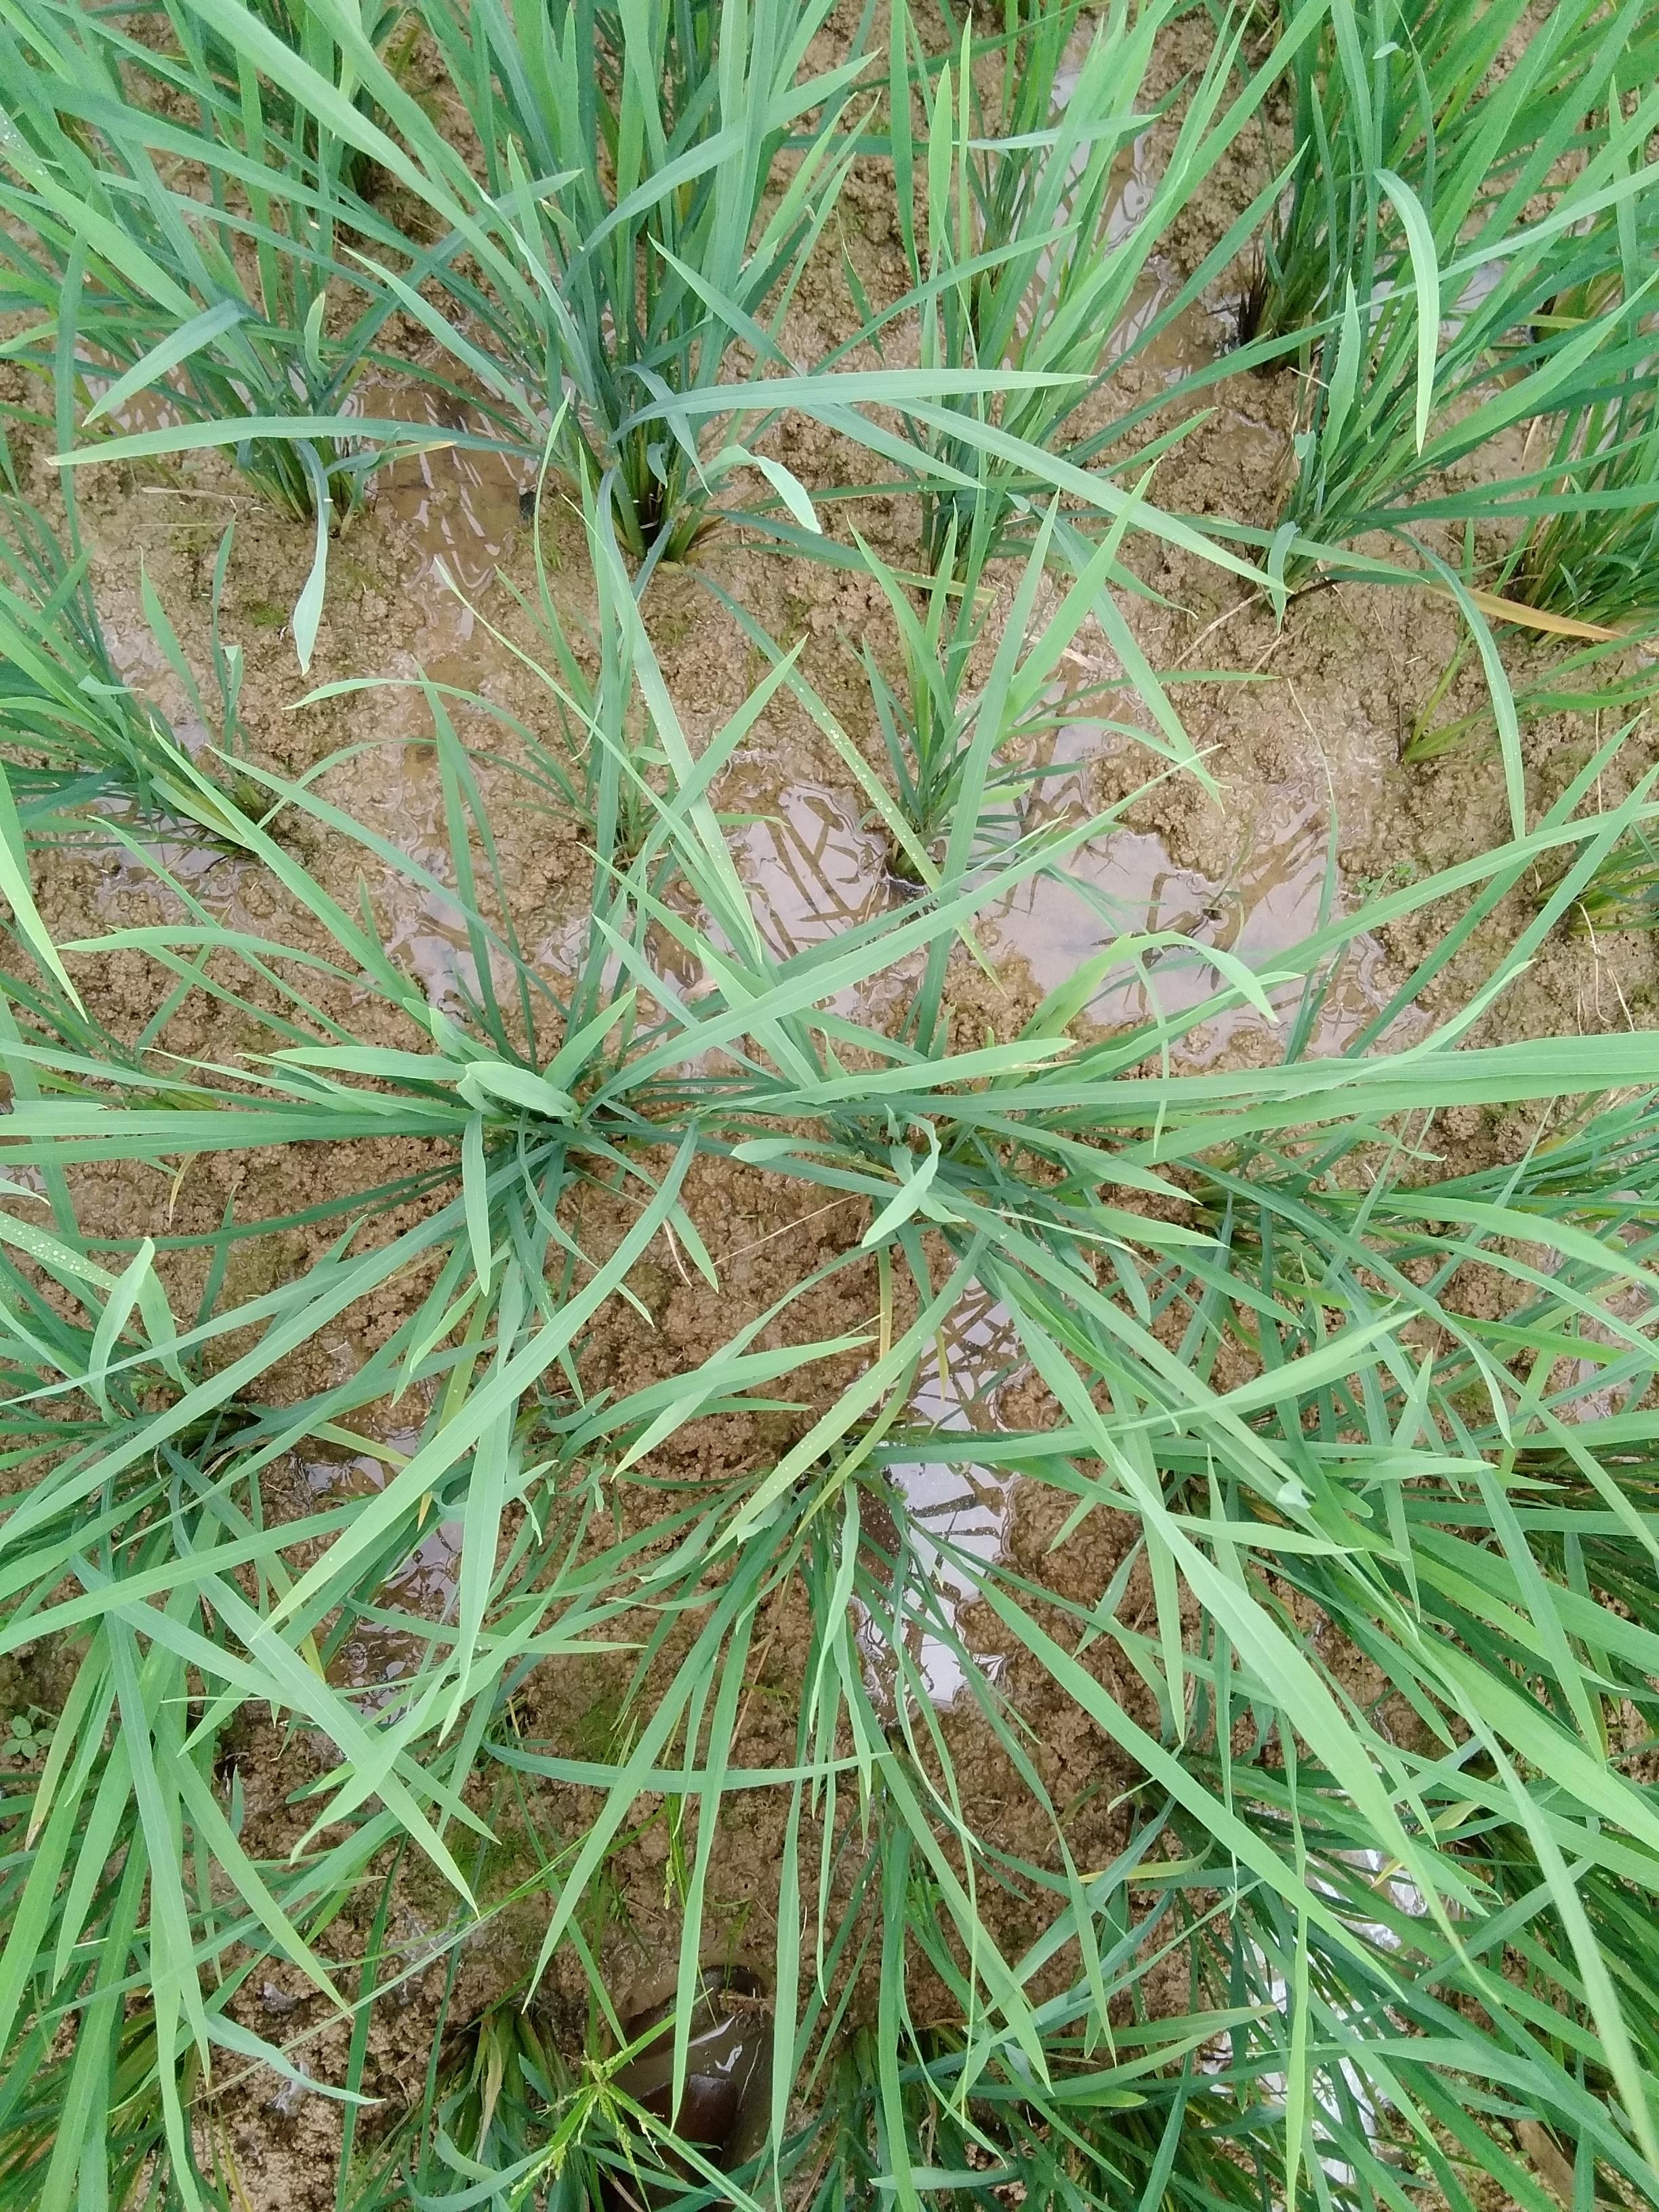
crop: rice
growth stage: vegetative
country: Nigeria
